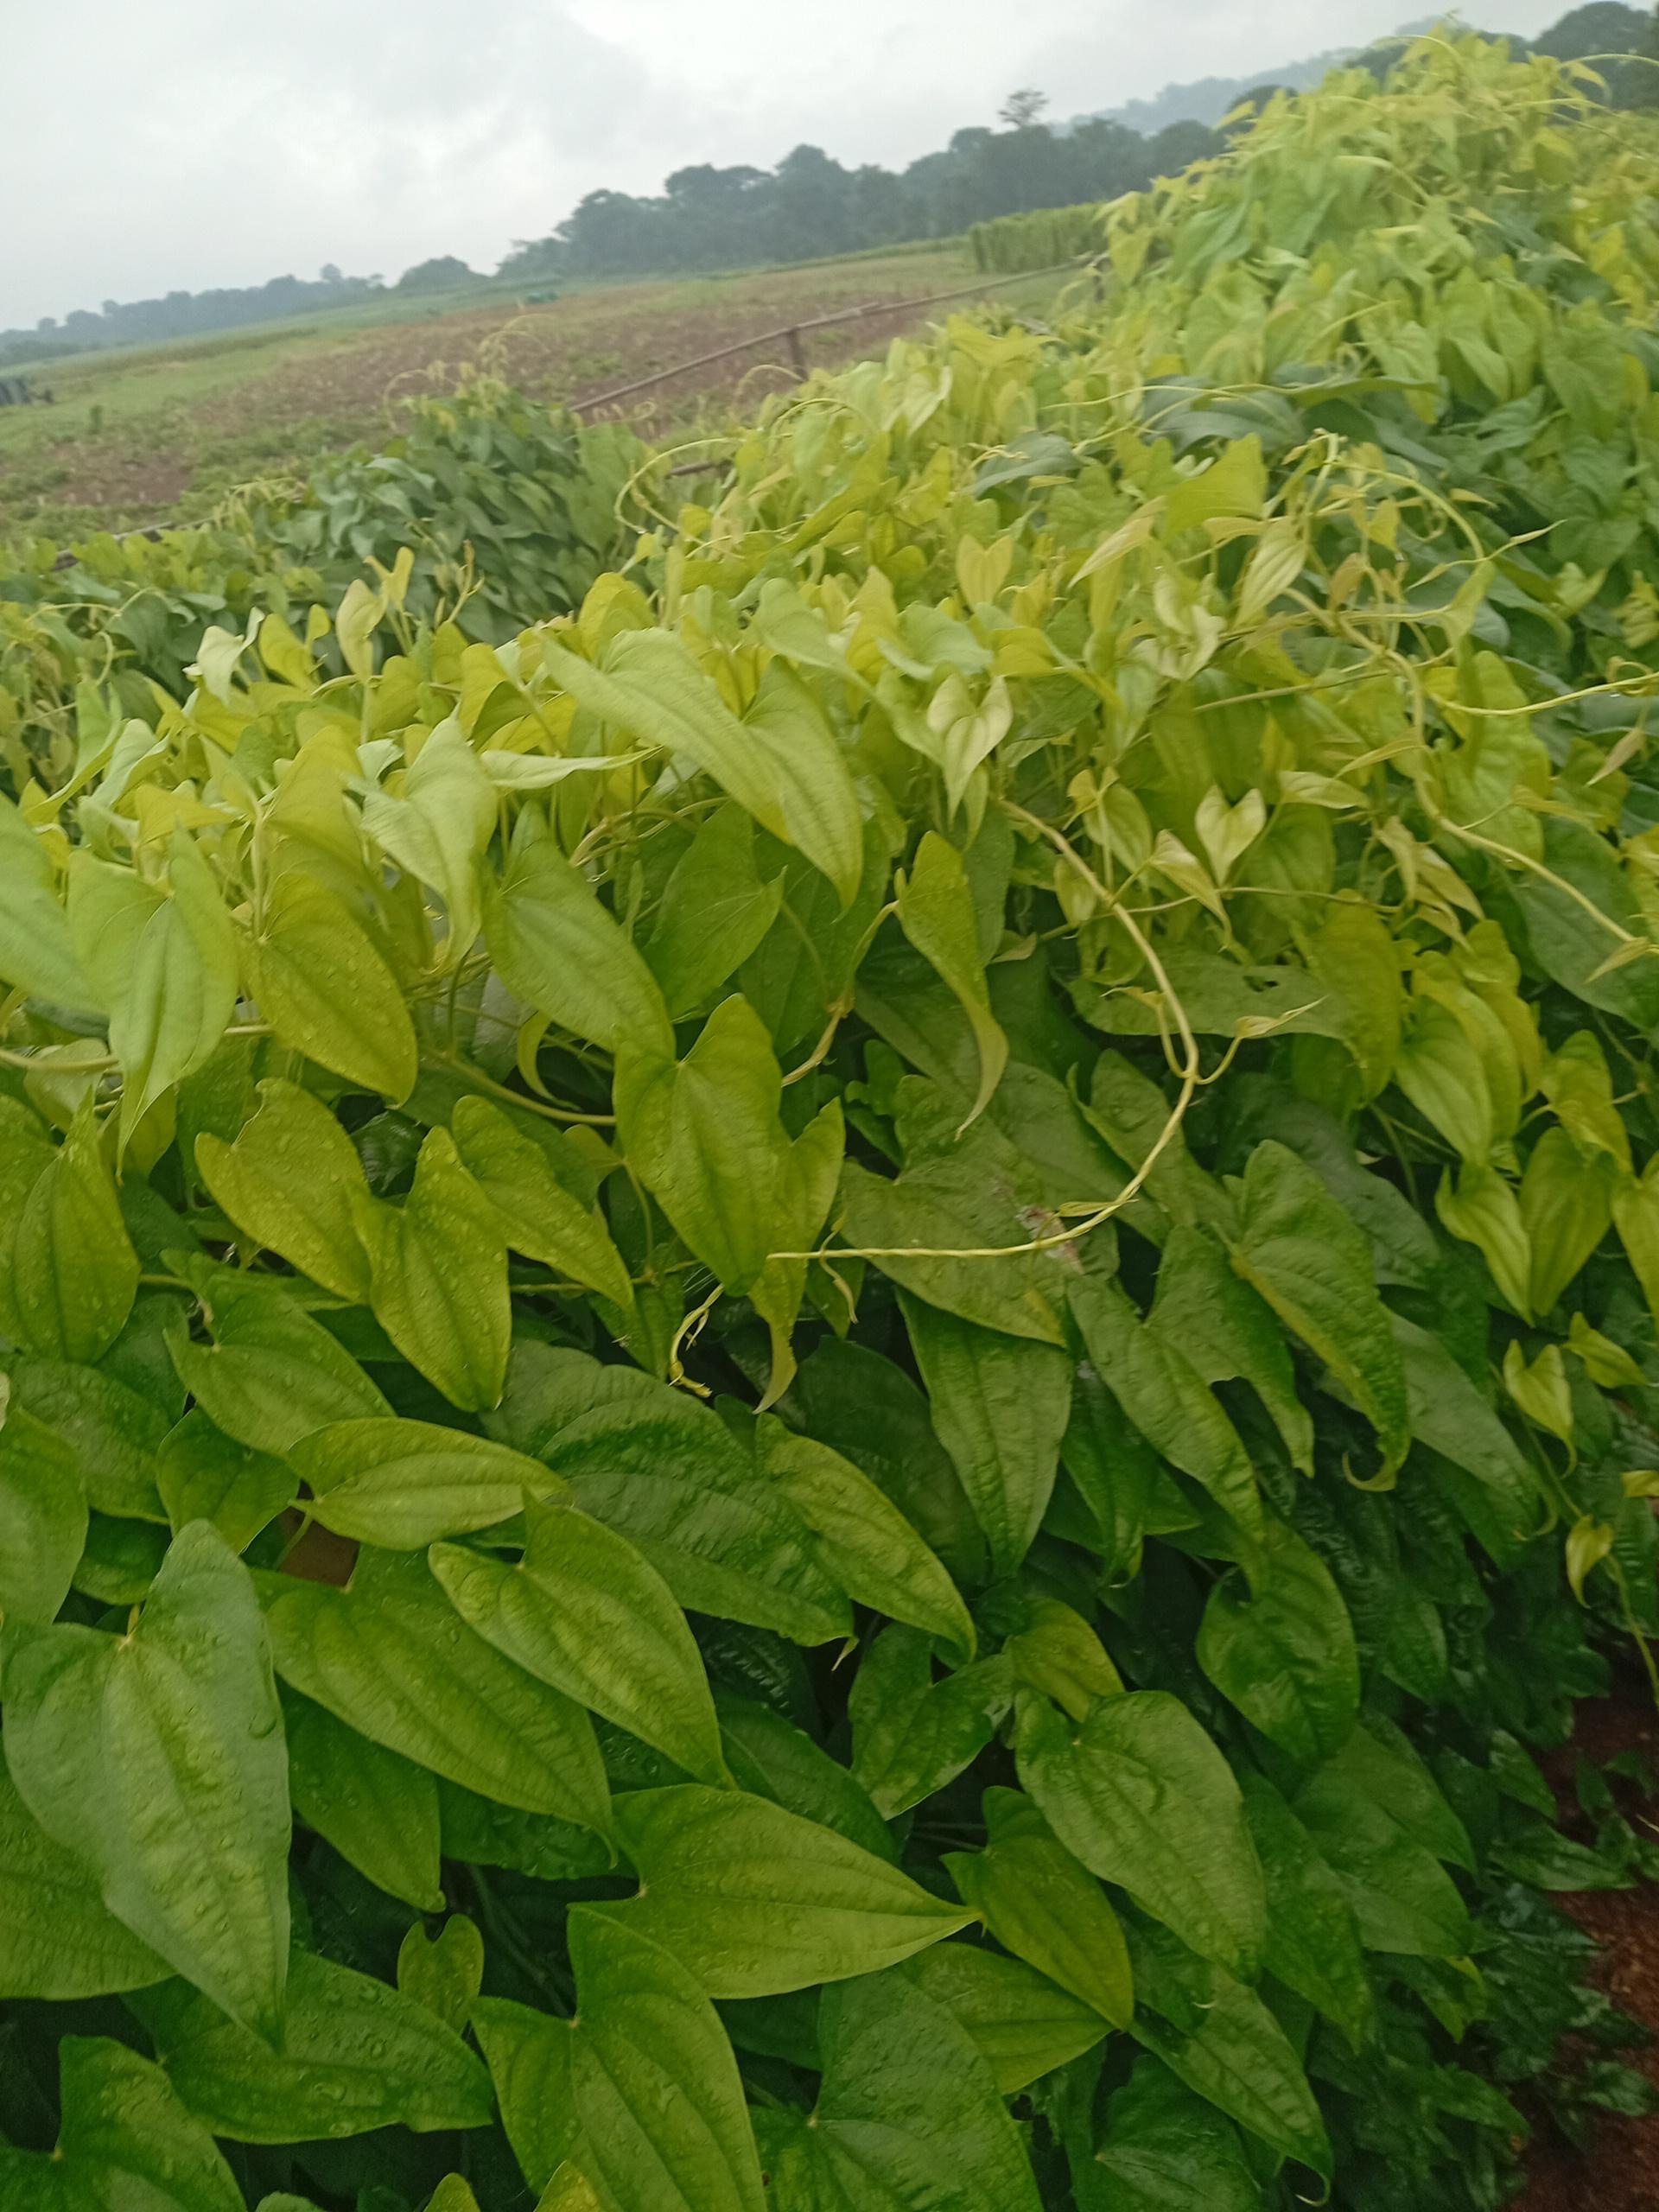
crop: yam
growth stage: vegetative
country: Nigeria
